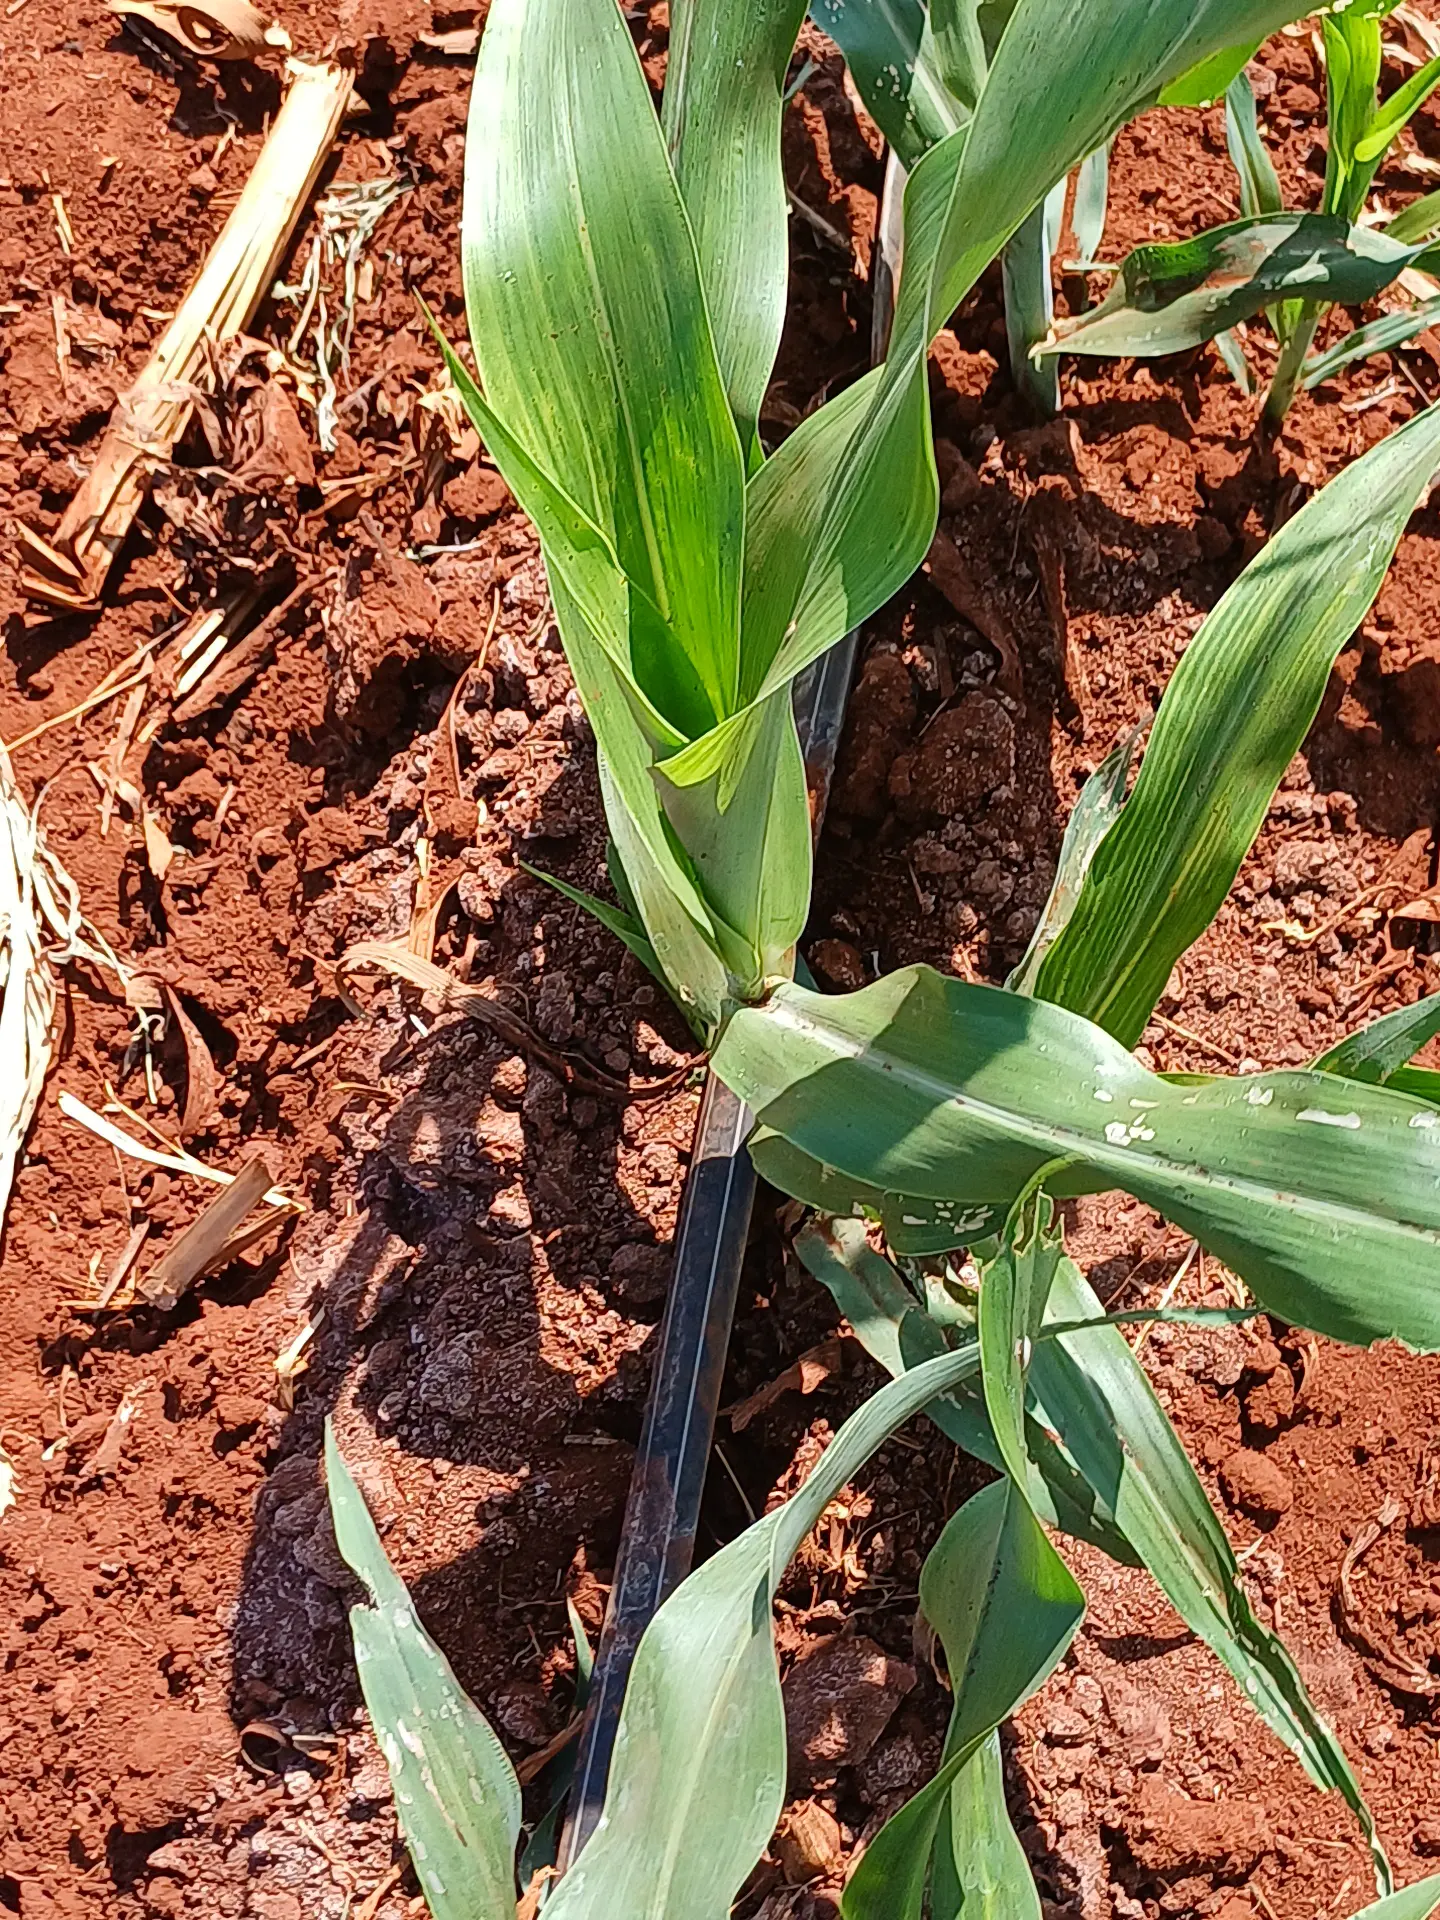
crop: sorghum
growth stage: vegetative
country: Kenya
